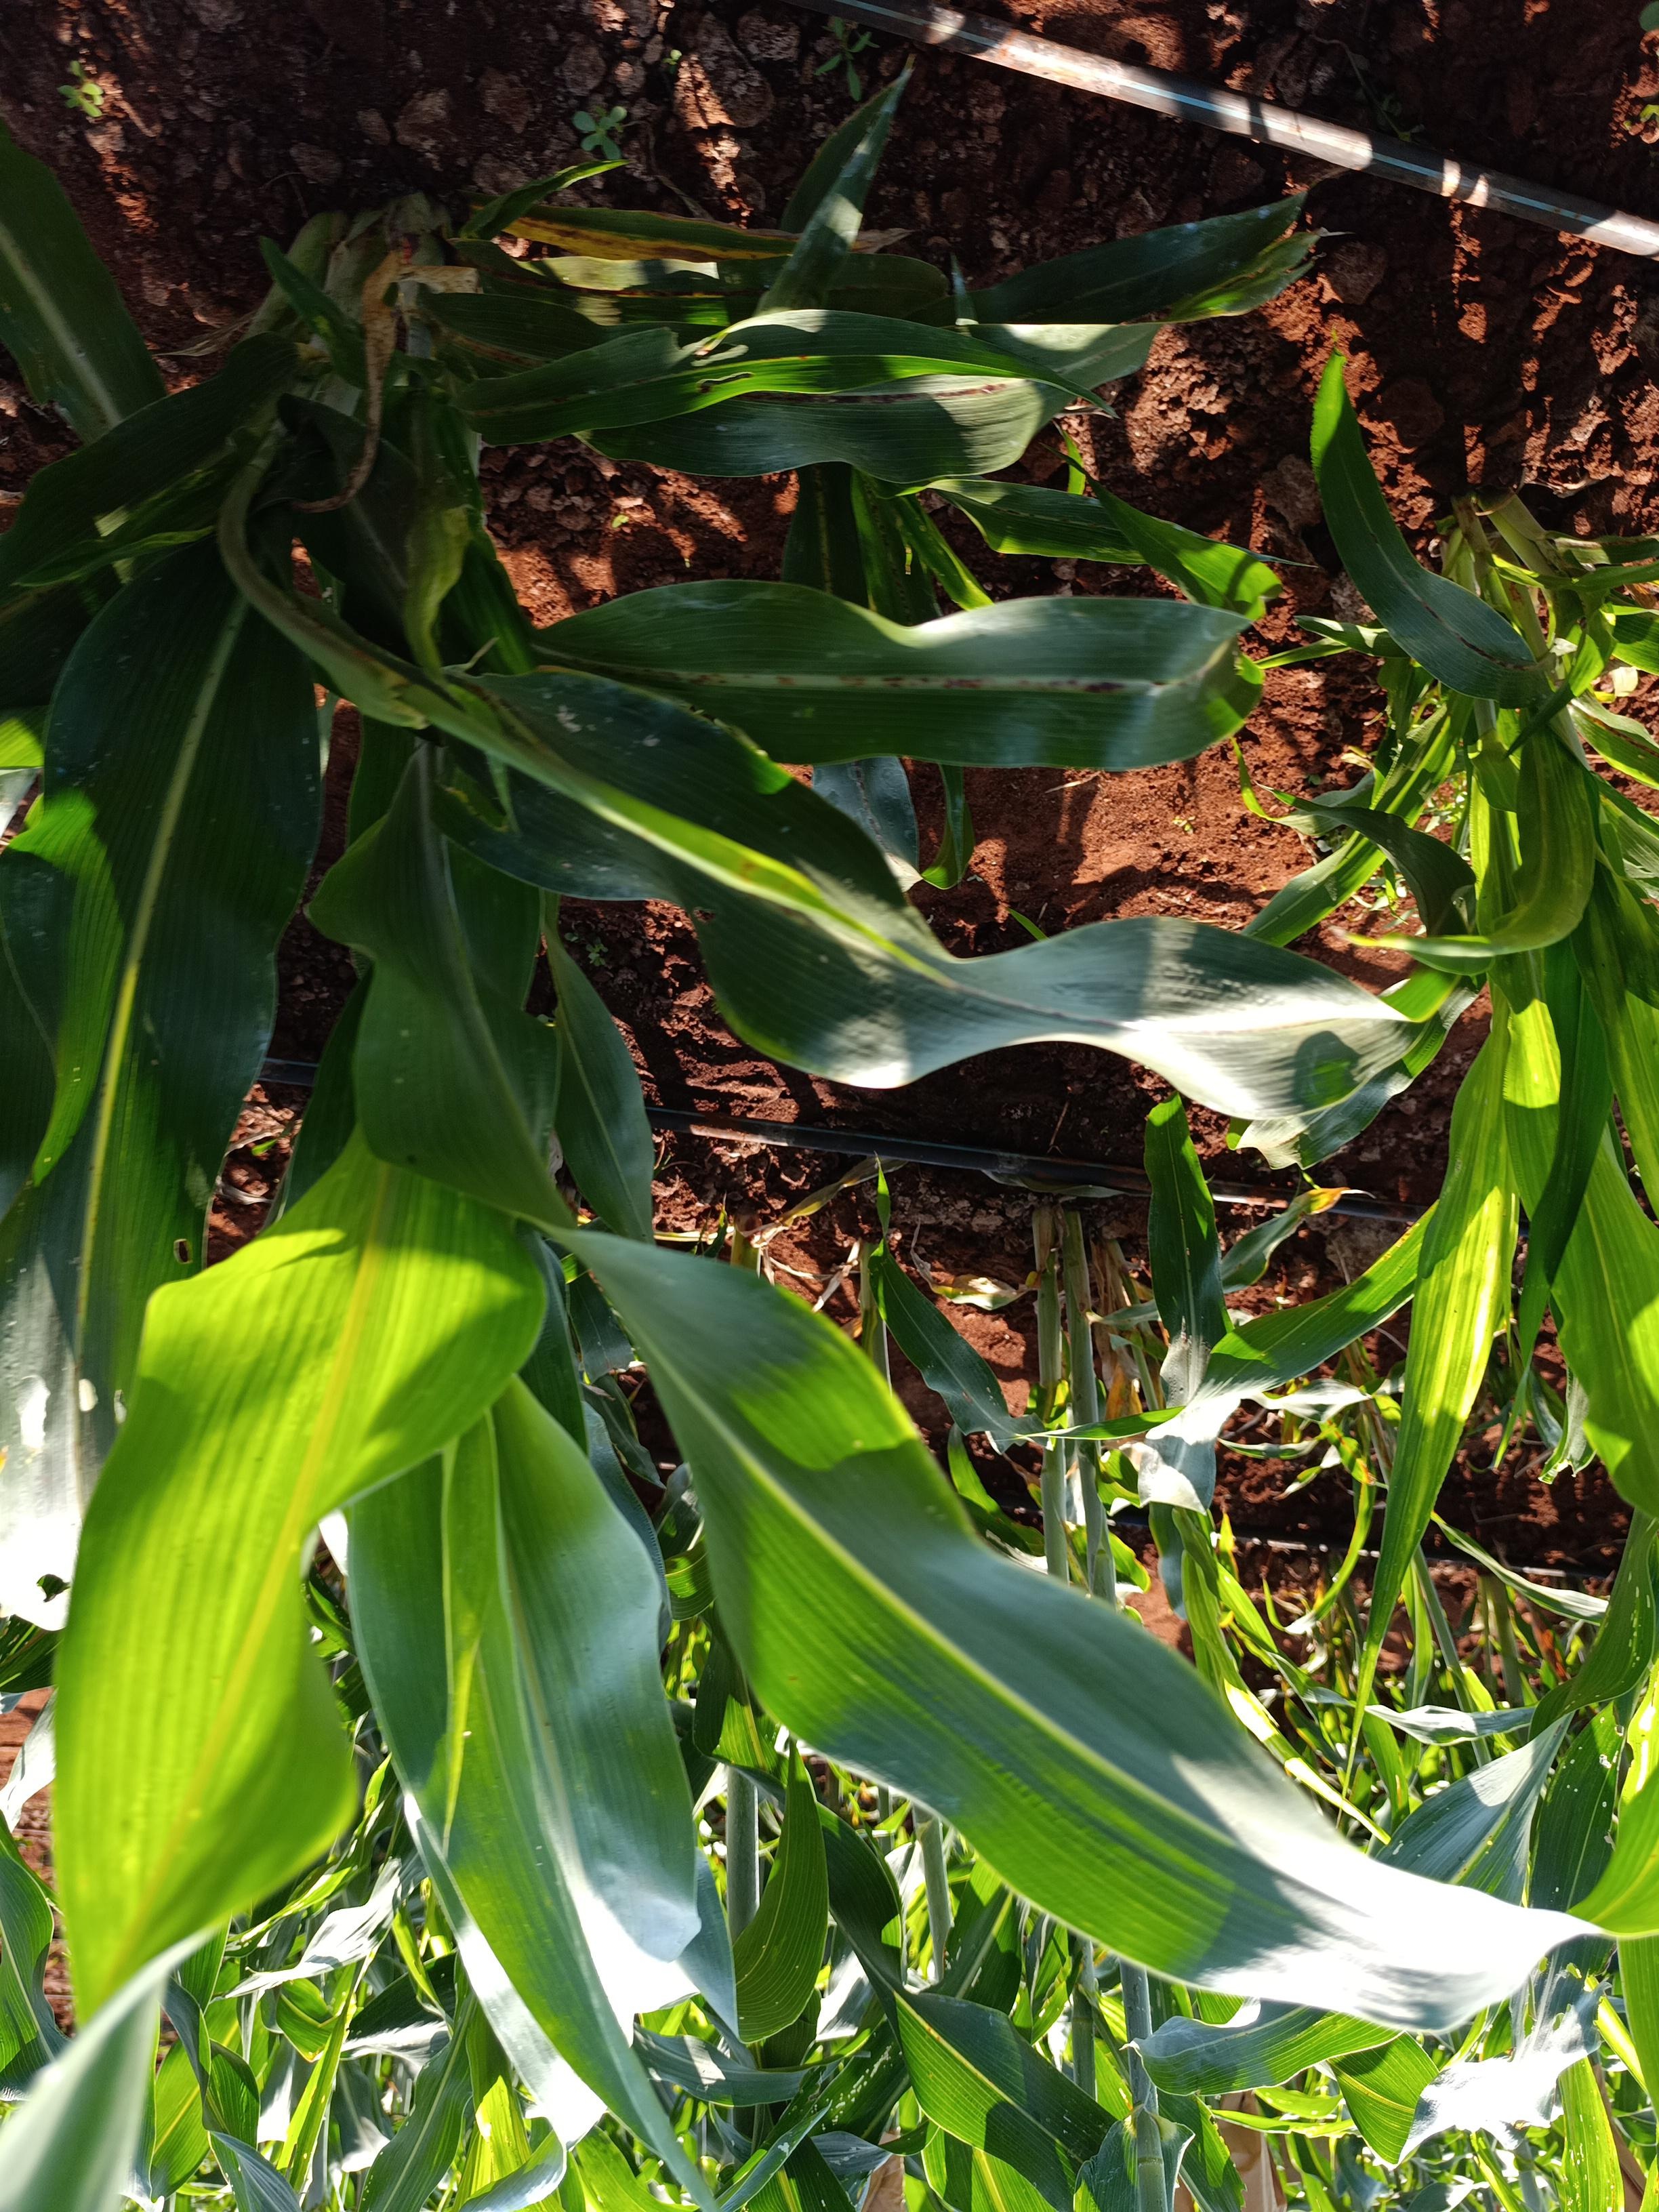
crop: sorghum
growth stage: heading tuber
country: Kenya
